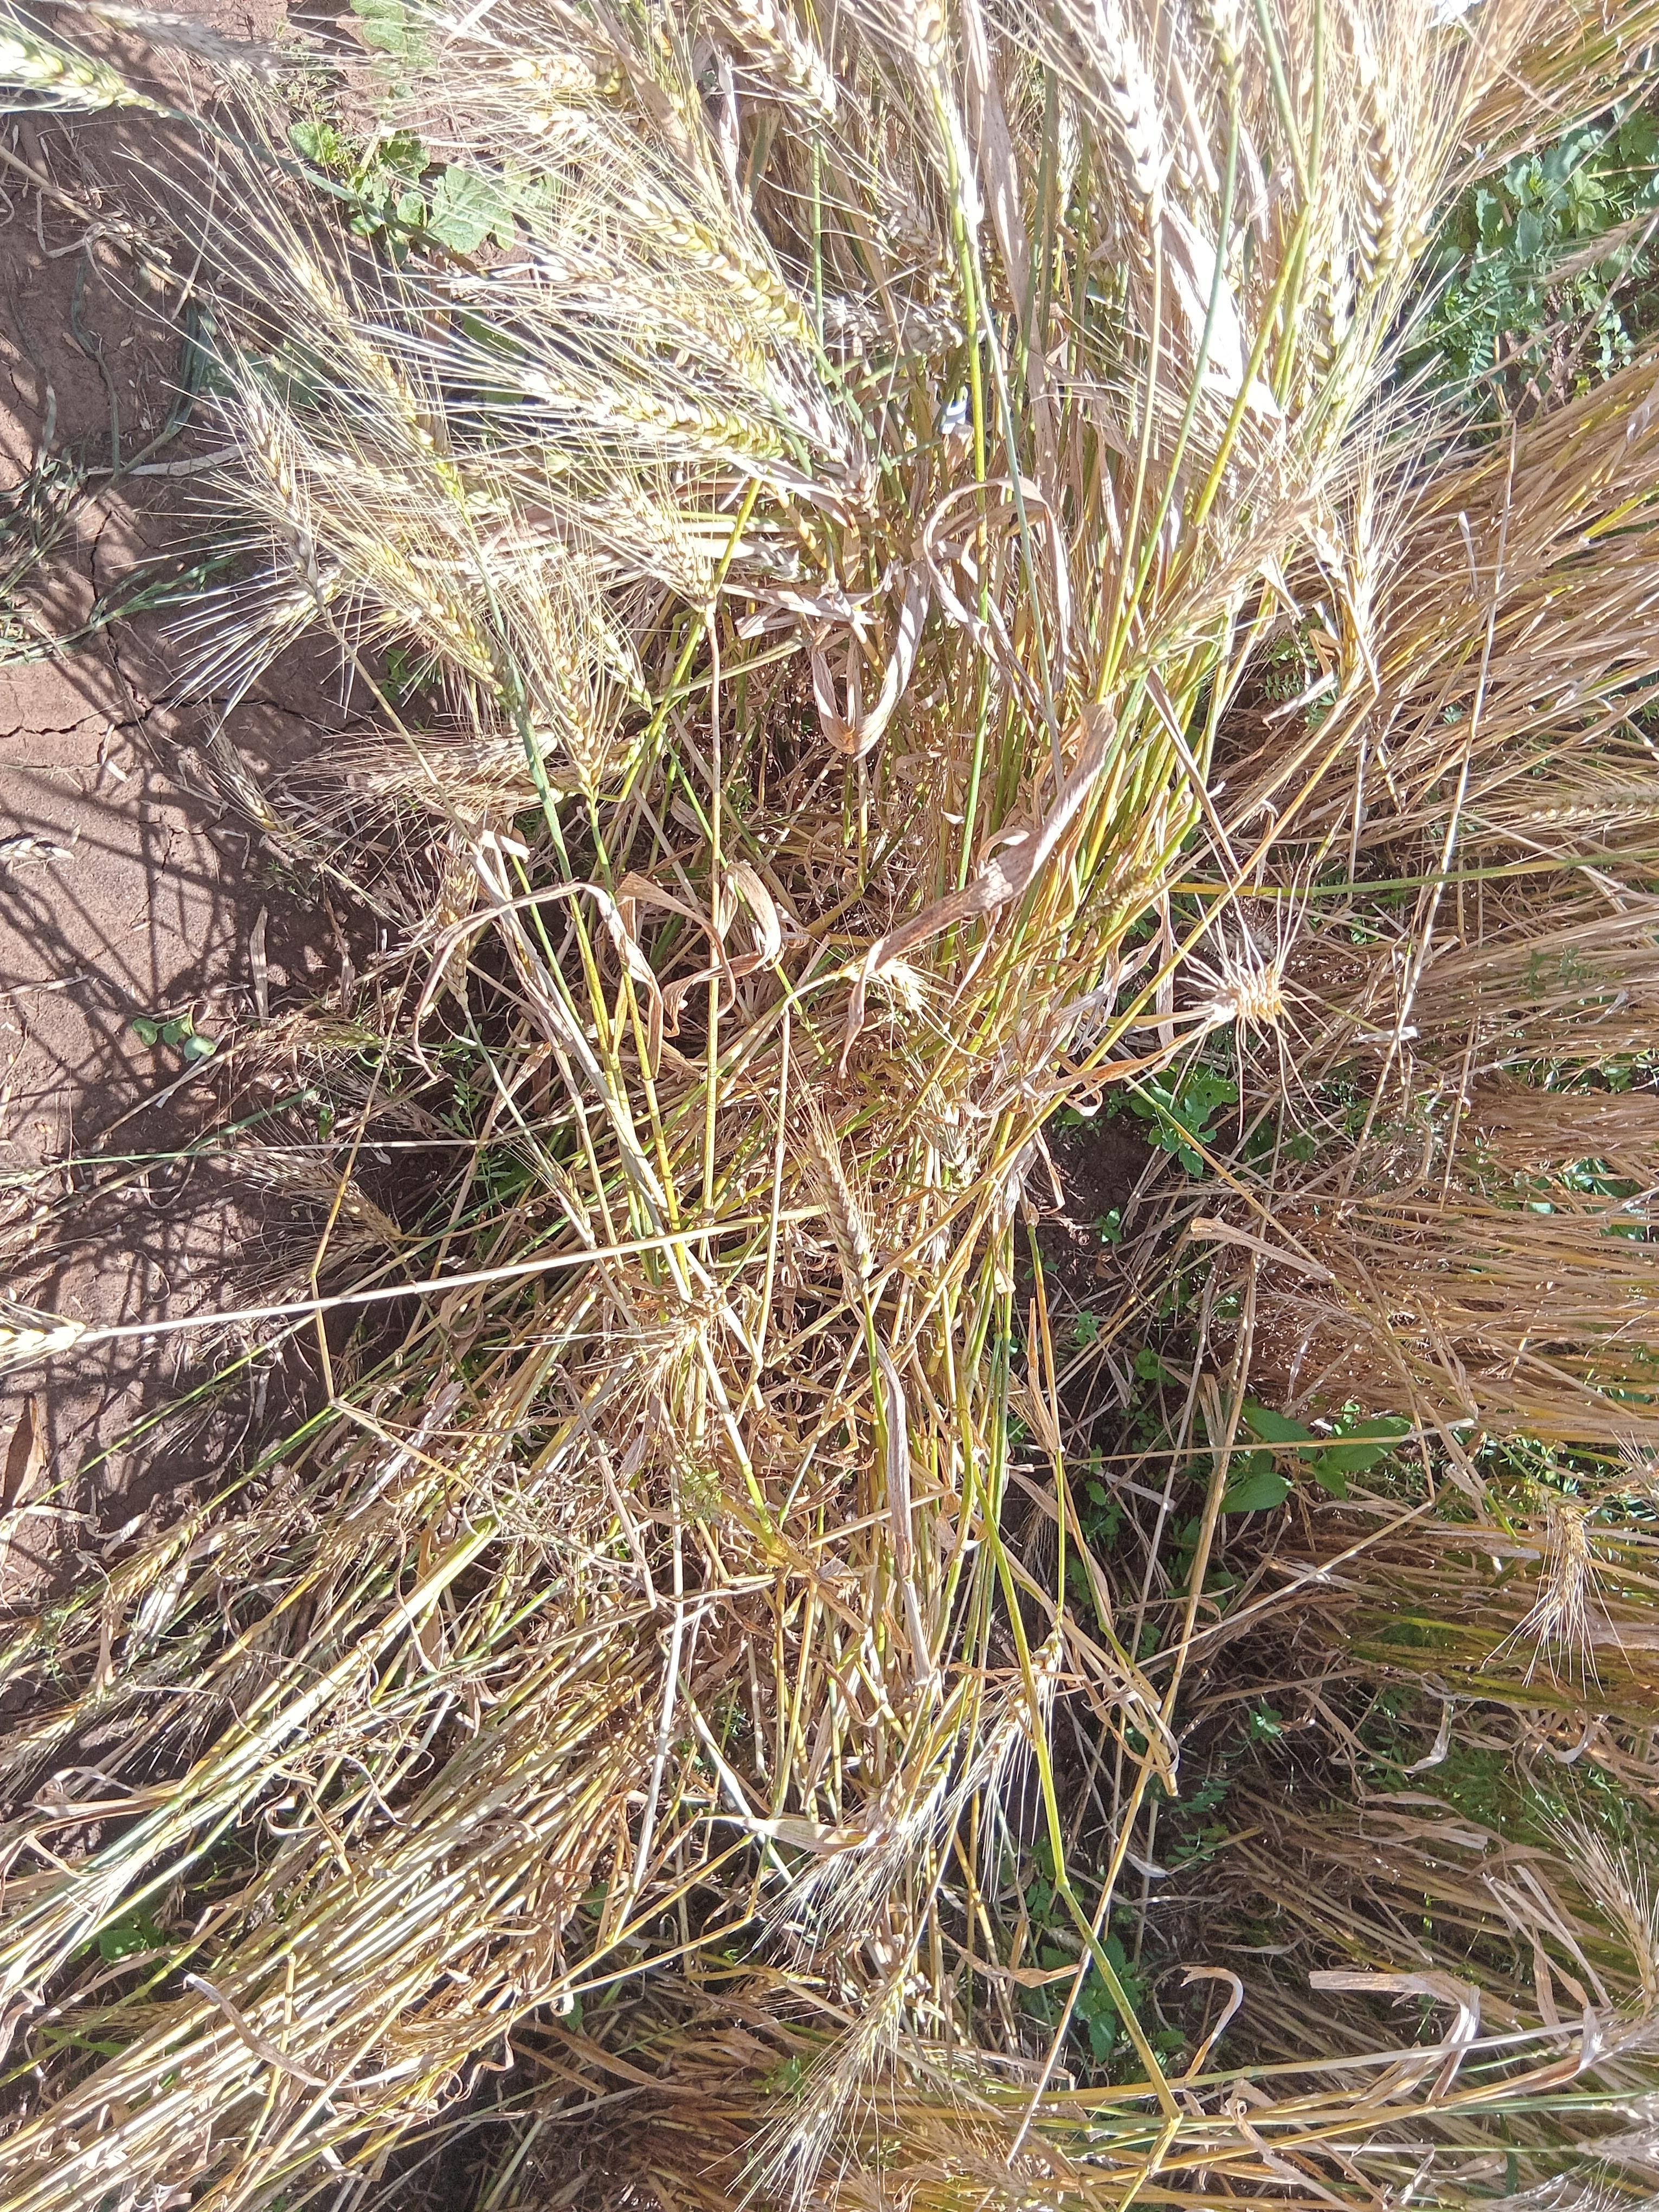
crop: wheat
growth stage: maturity
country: Kenya
